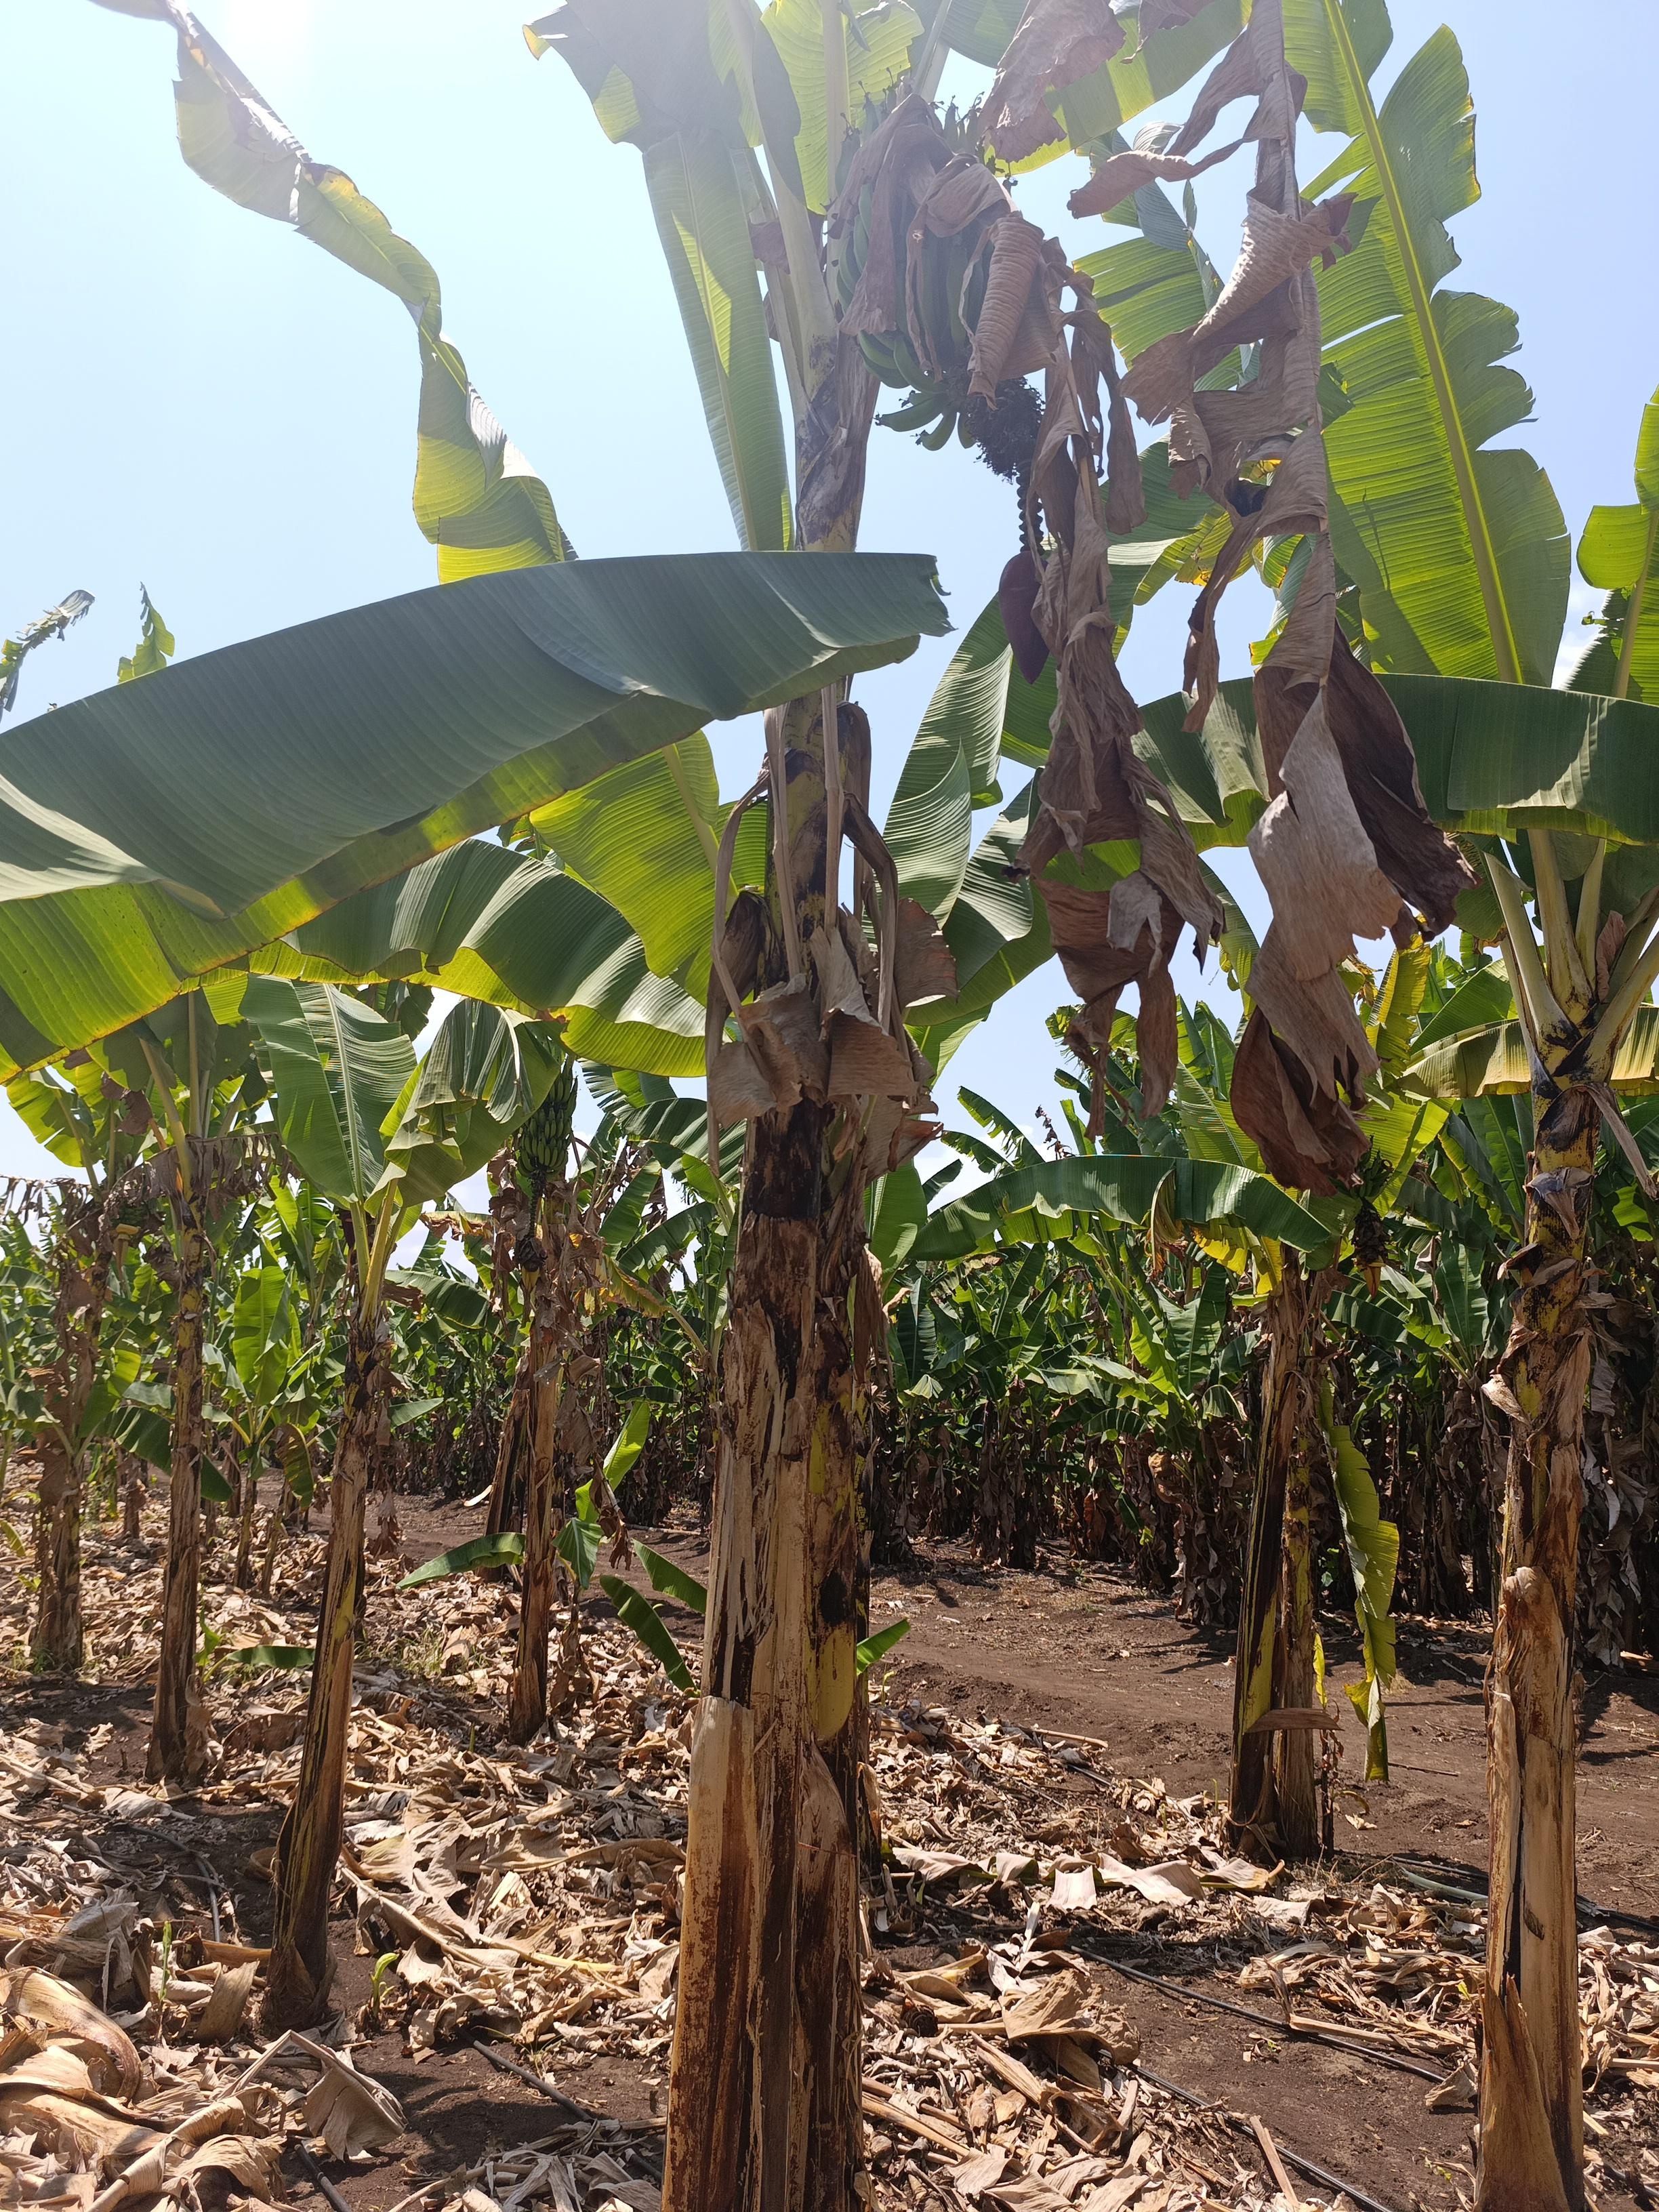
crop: banana
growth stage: development fruit
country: Tanzania
